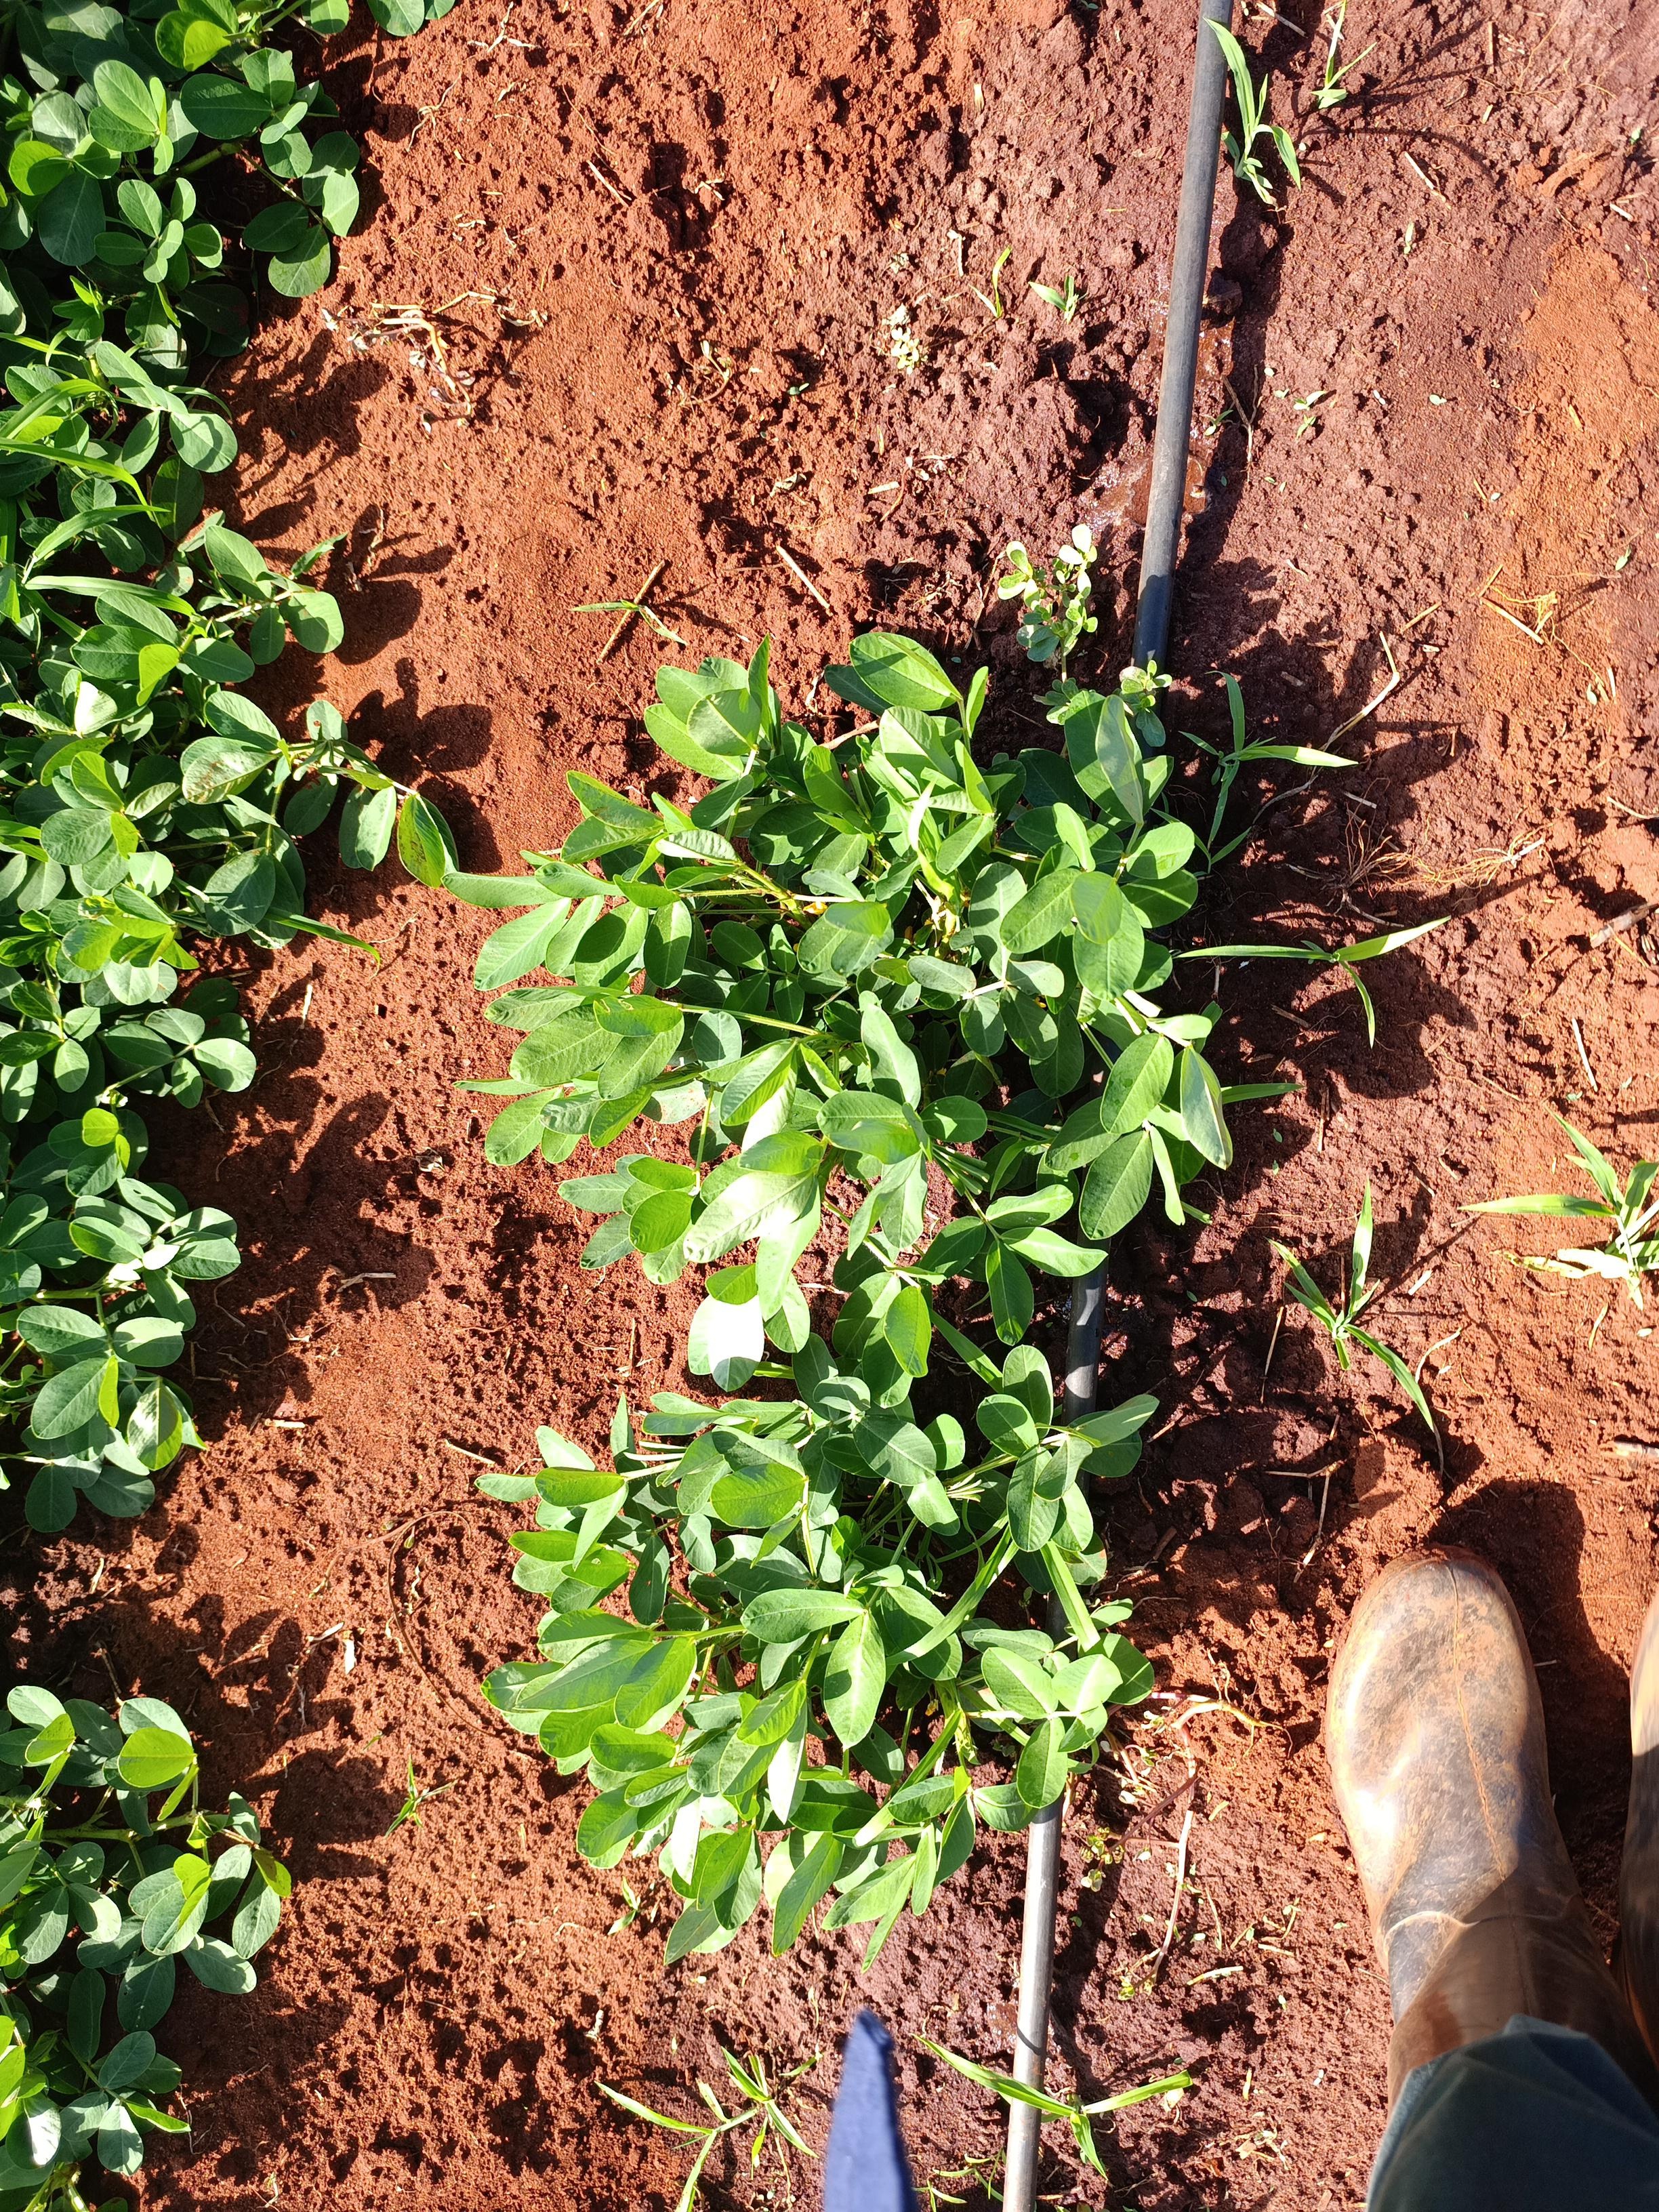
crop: groundnut
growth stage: flowering
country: Kenya
